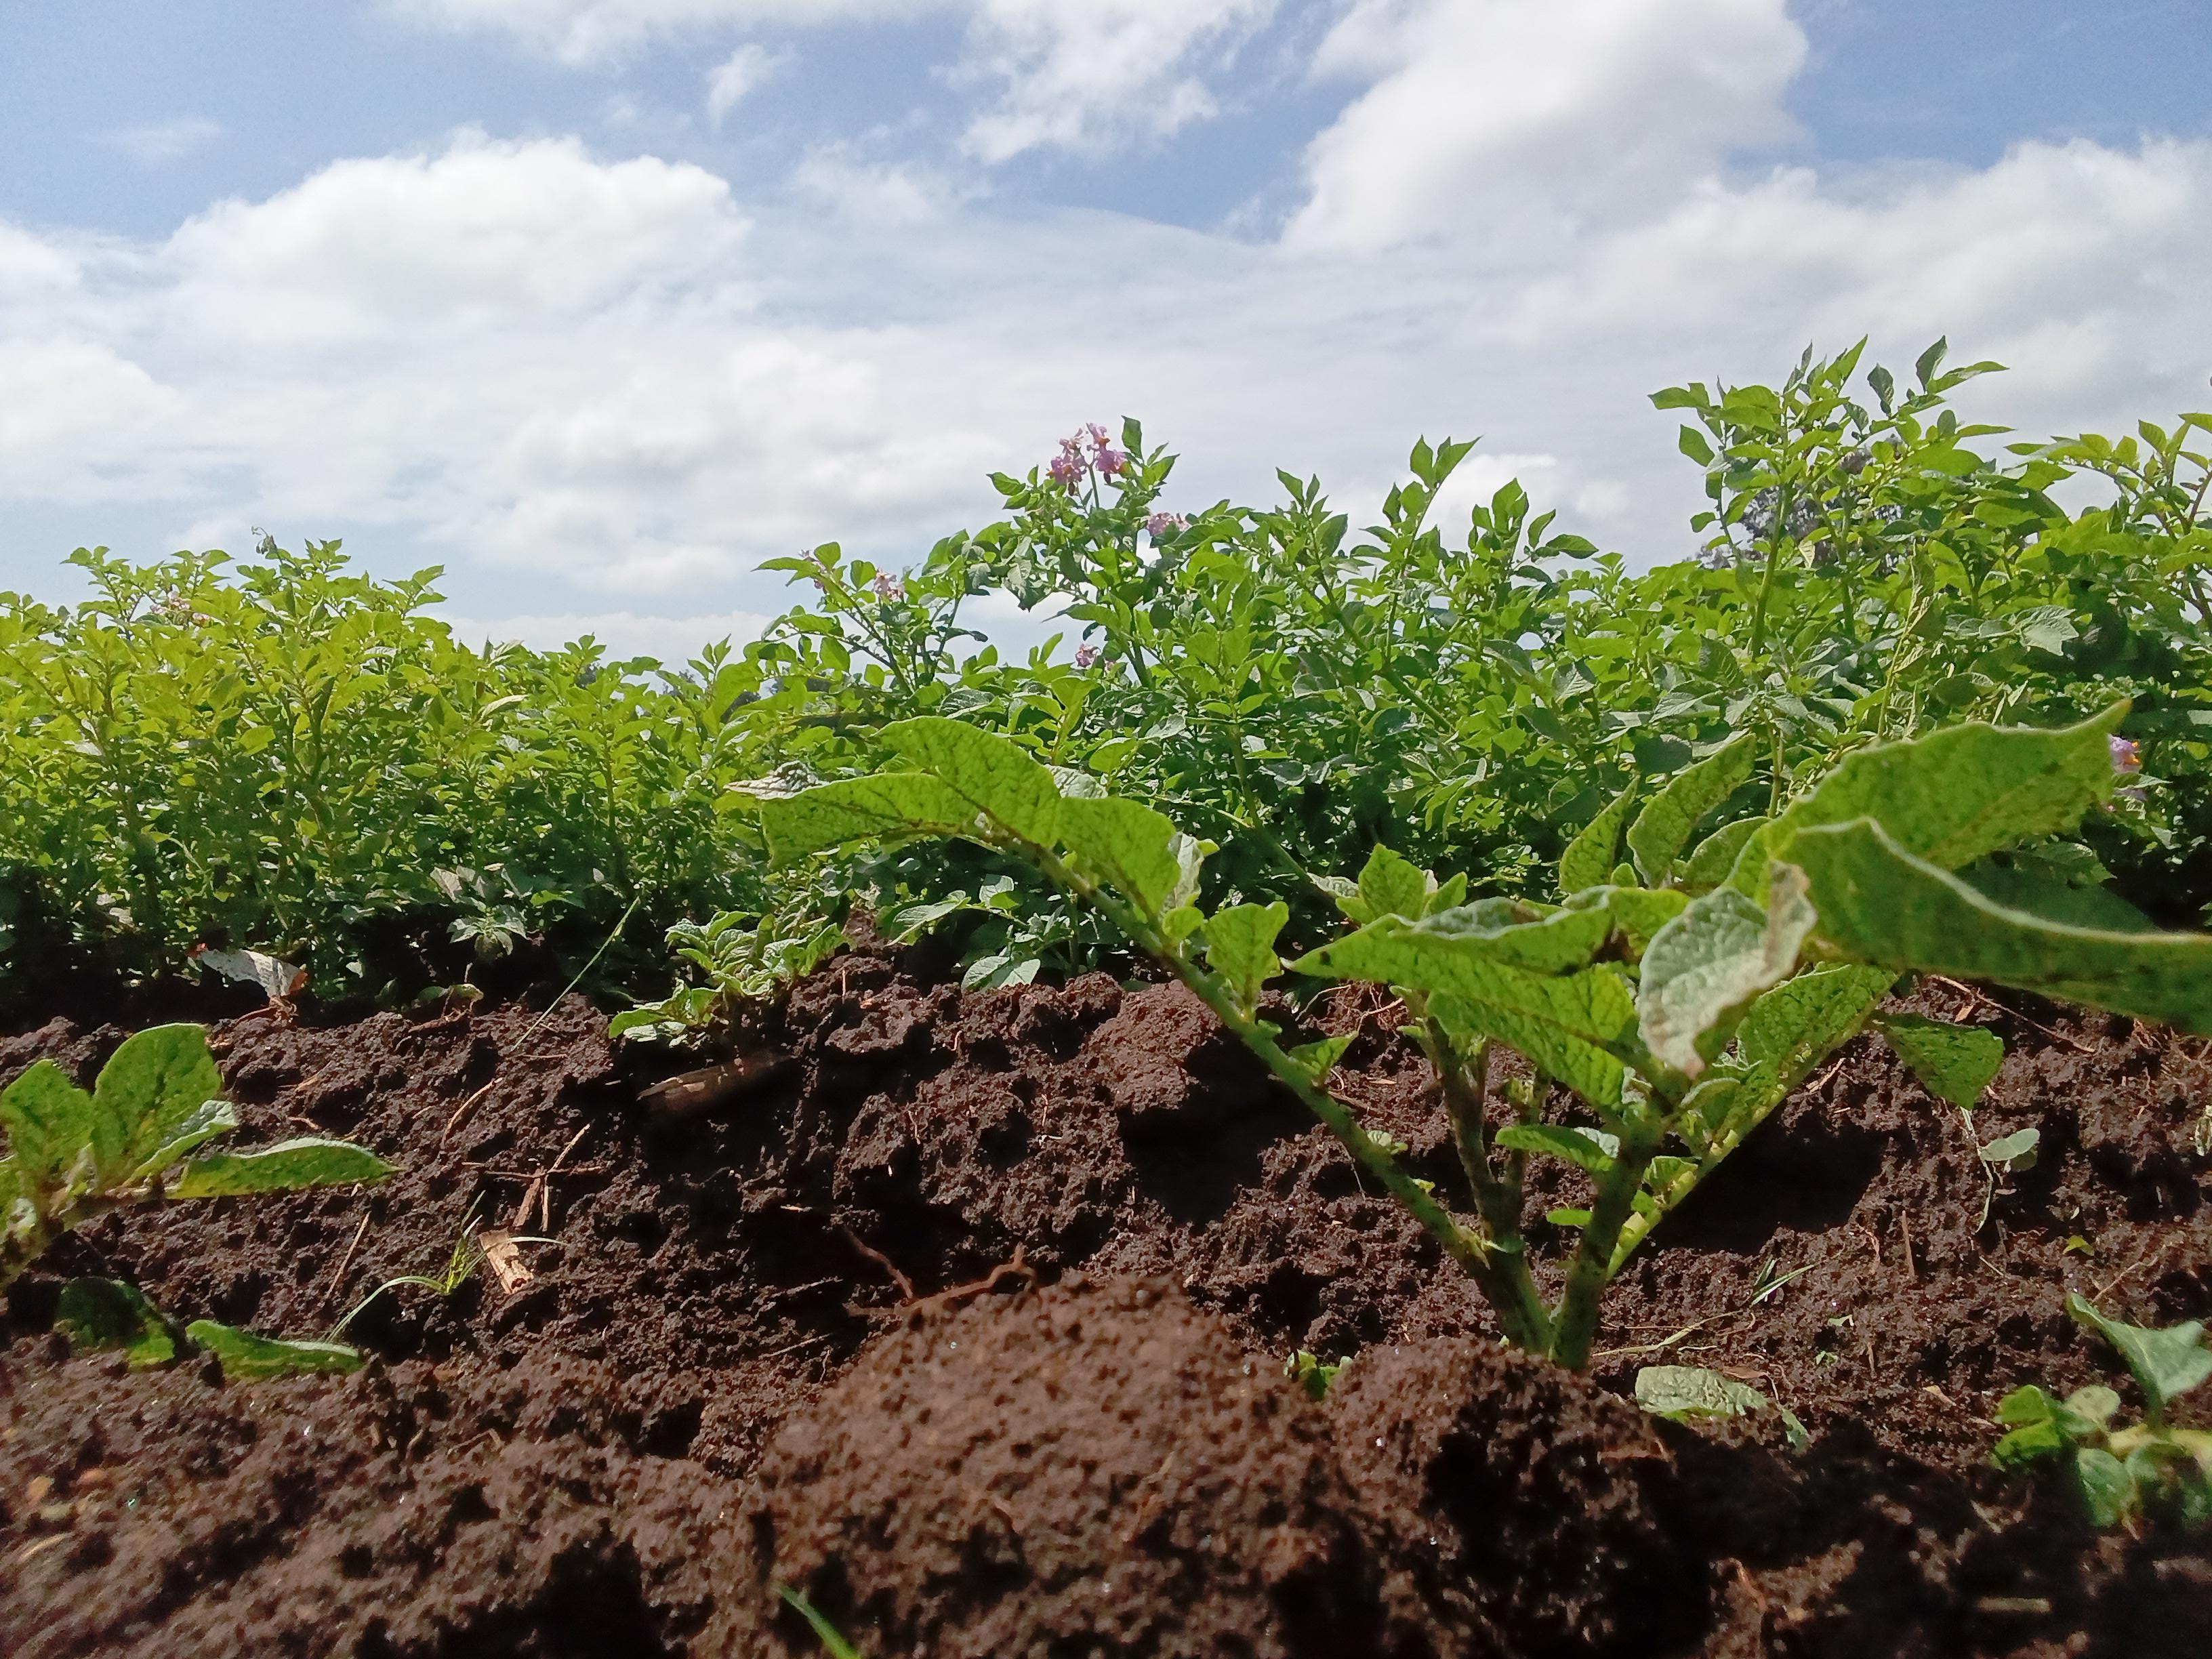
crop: potato
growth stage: vegetative
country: Kenya
